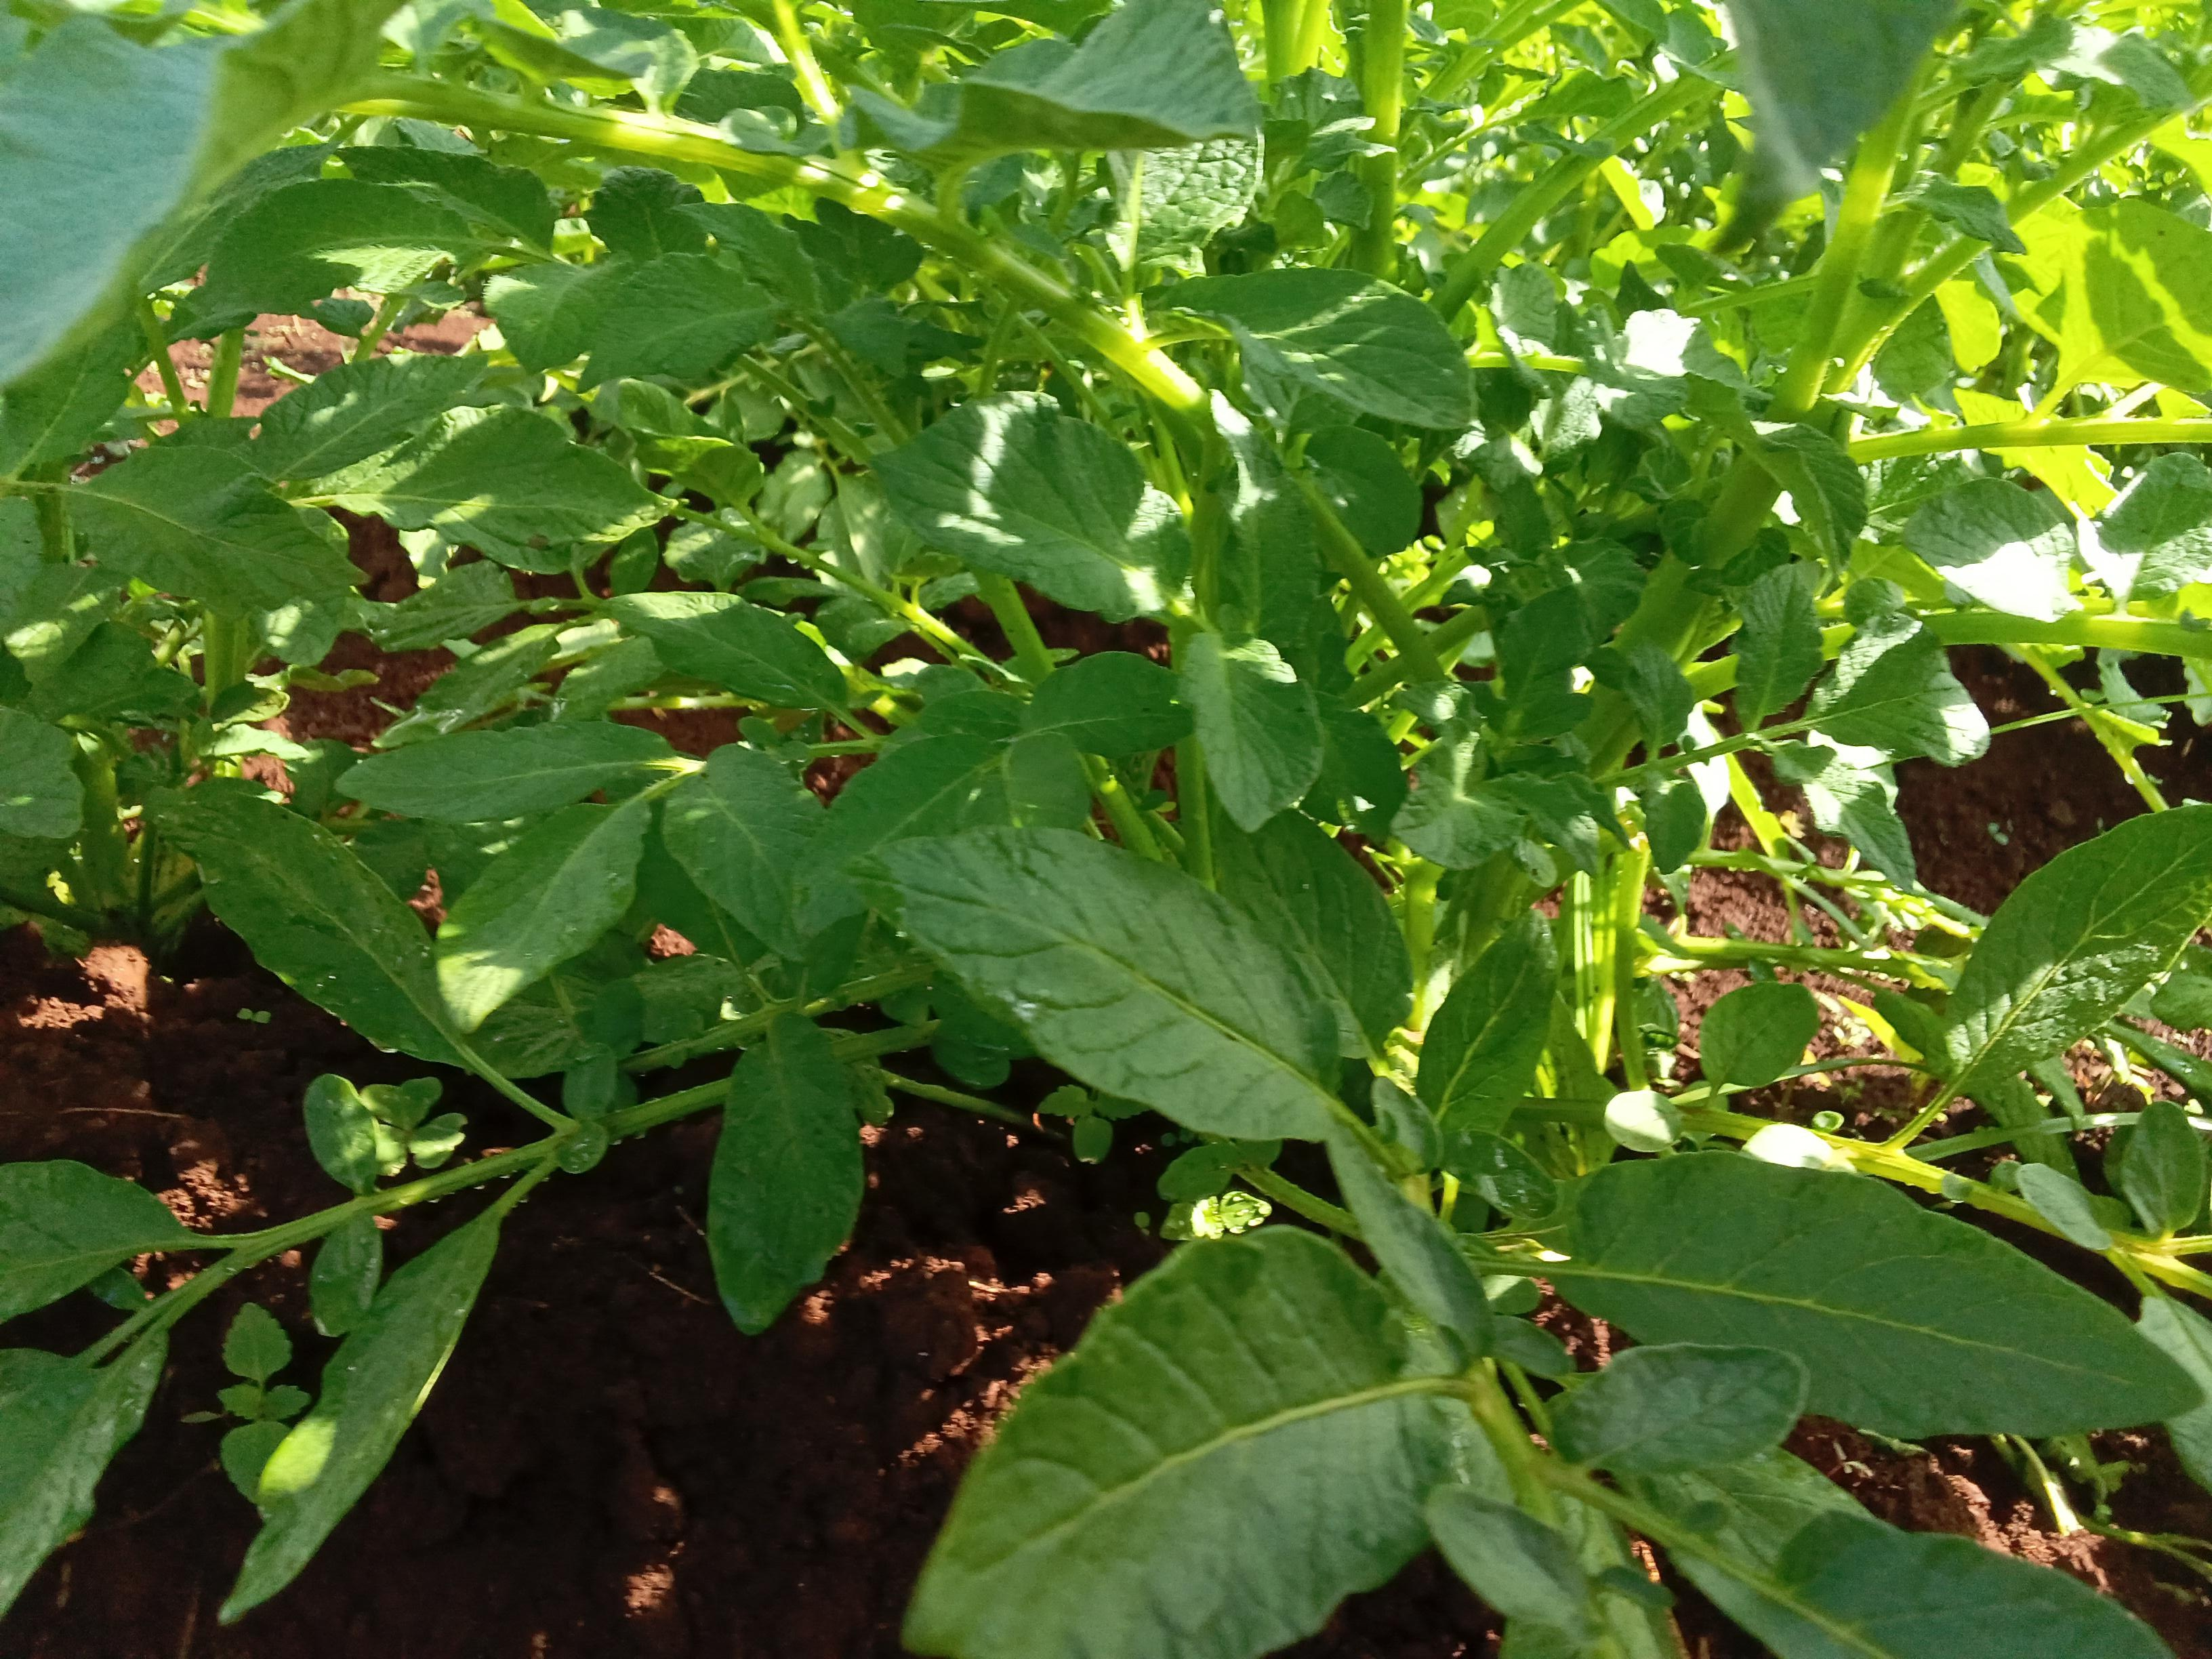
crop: potato
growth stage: vegetative
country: Kenya
